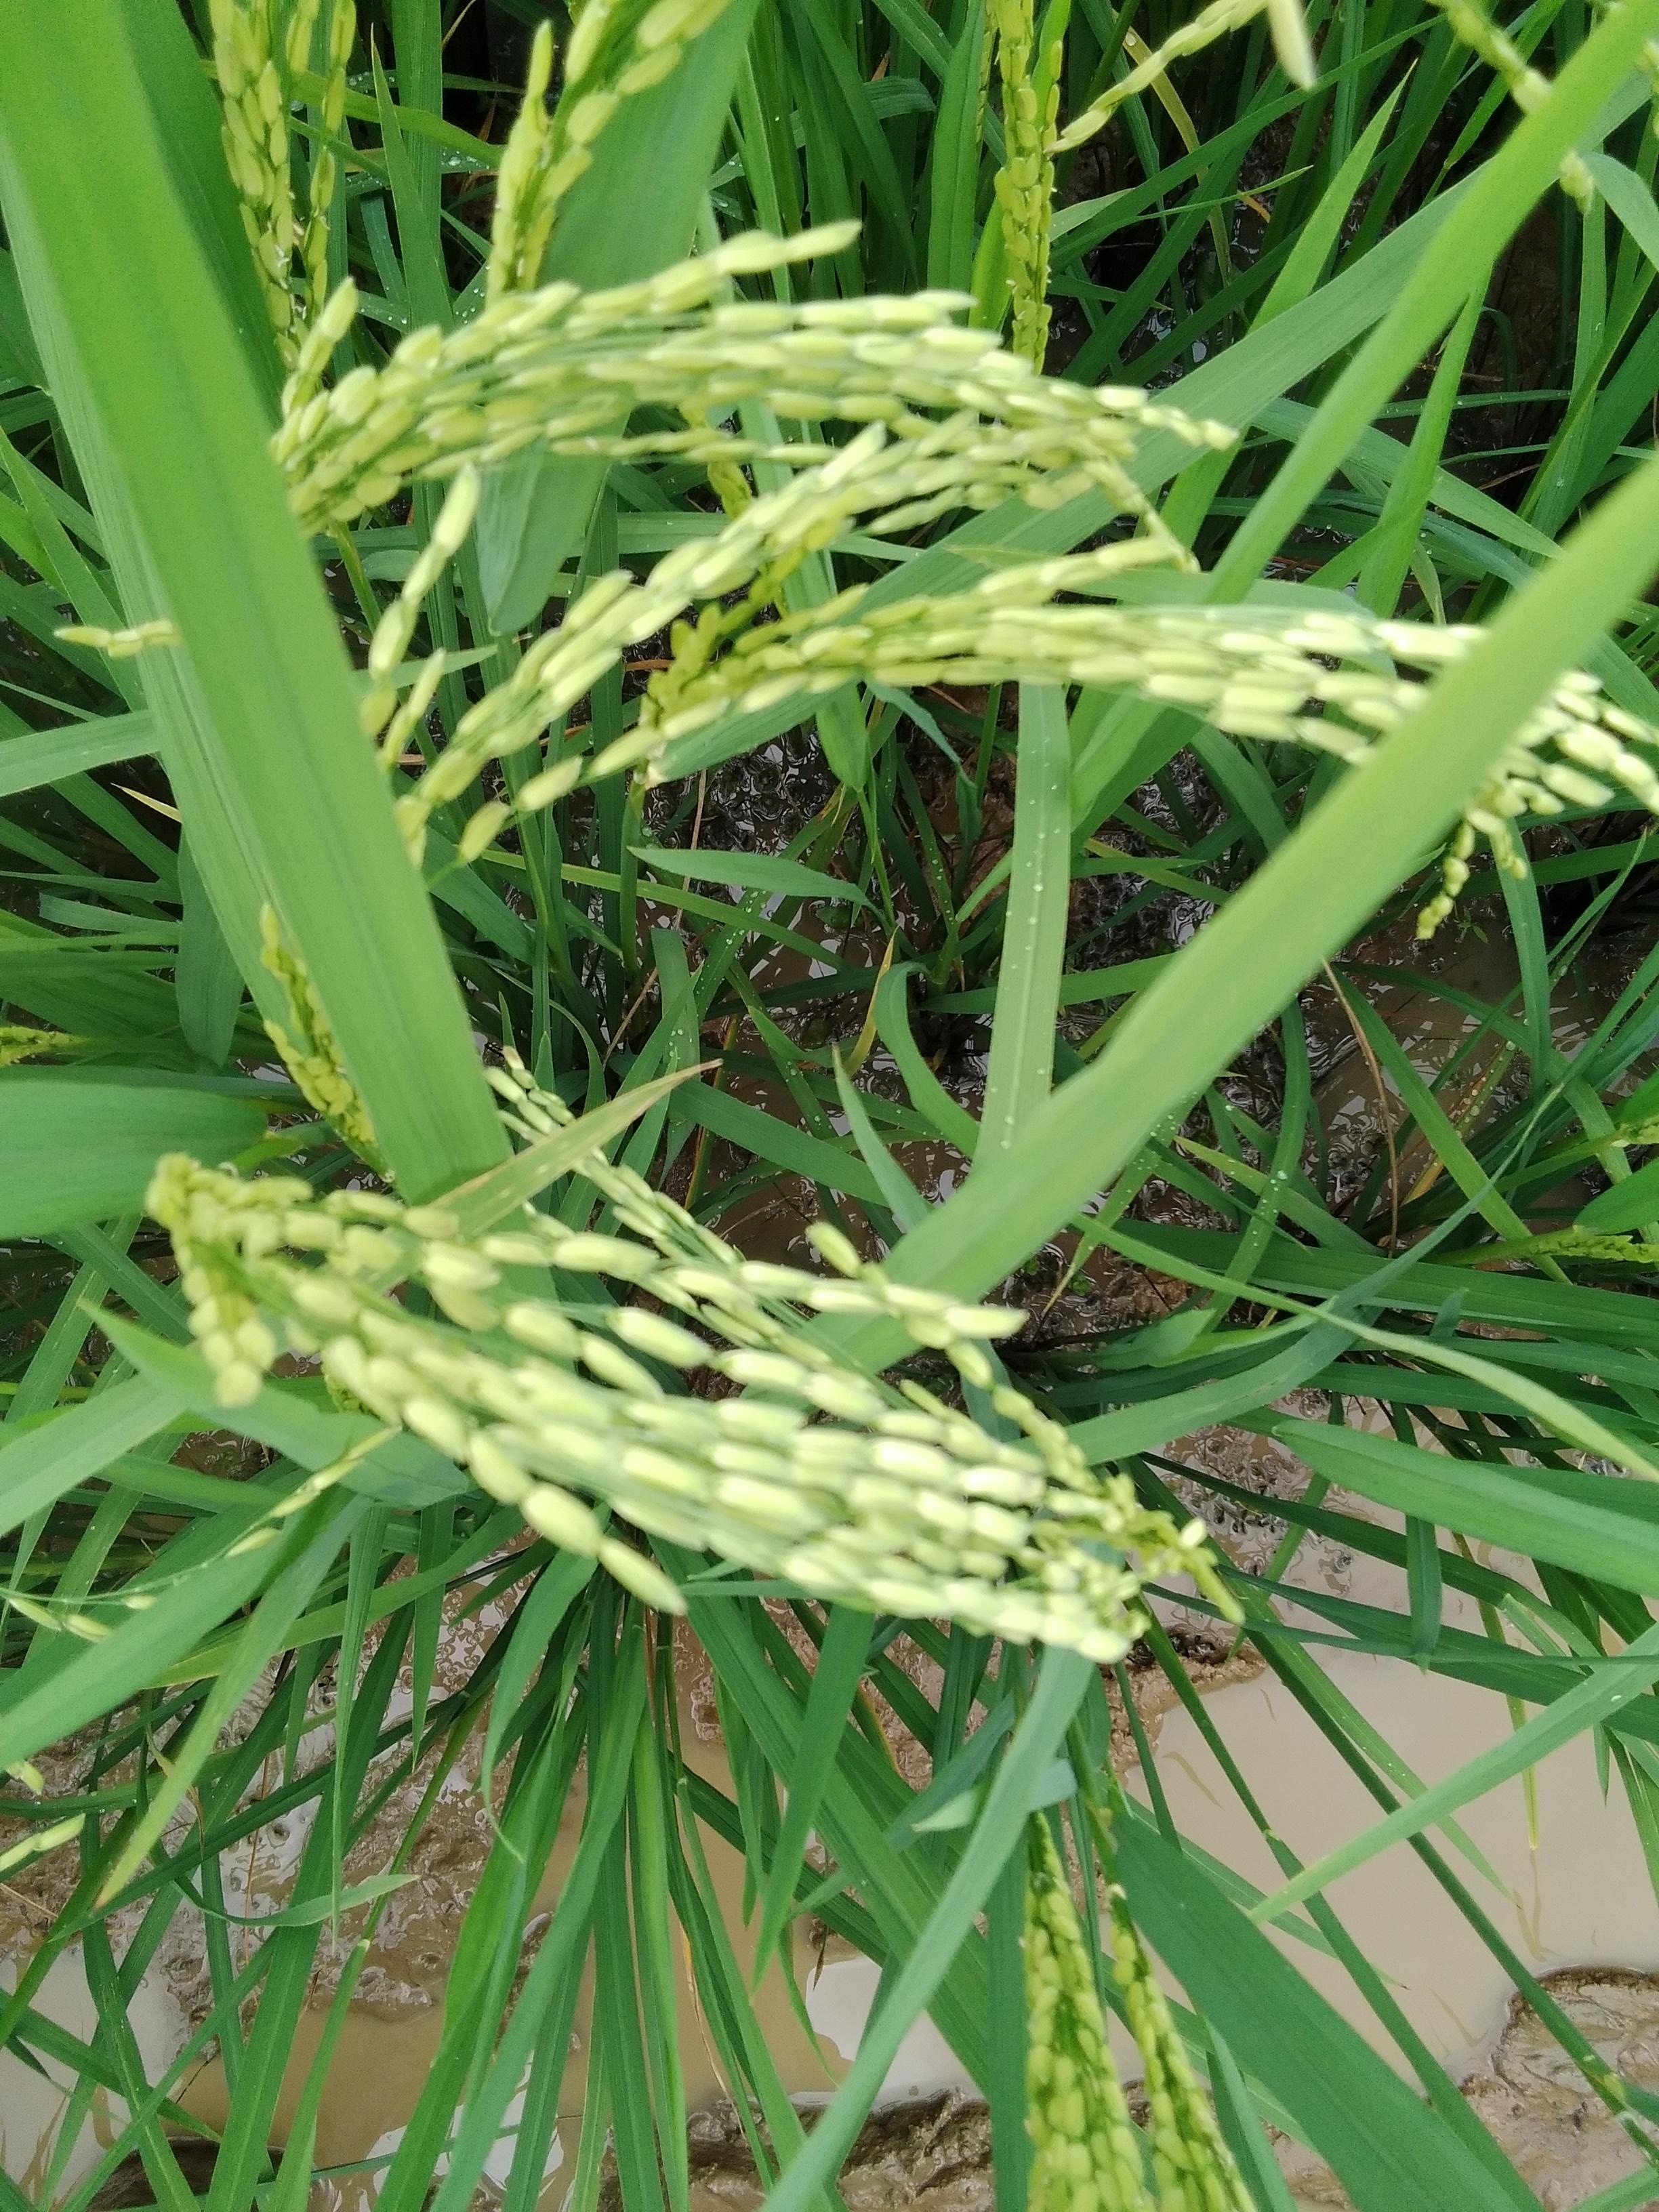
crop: rice
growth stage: stage milk
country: Nigeria
